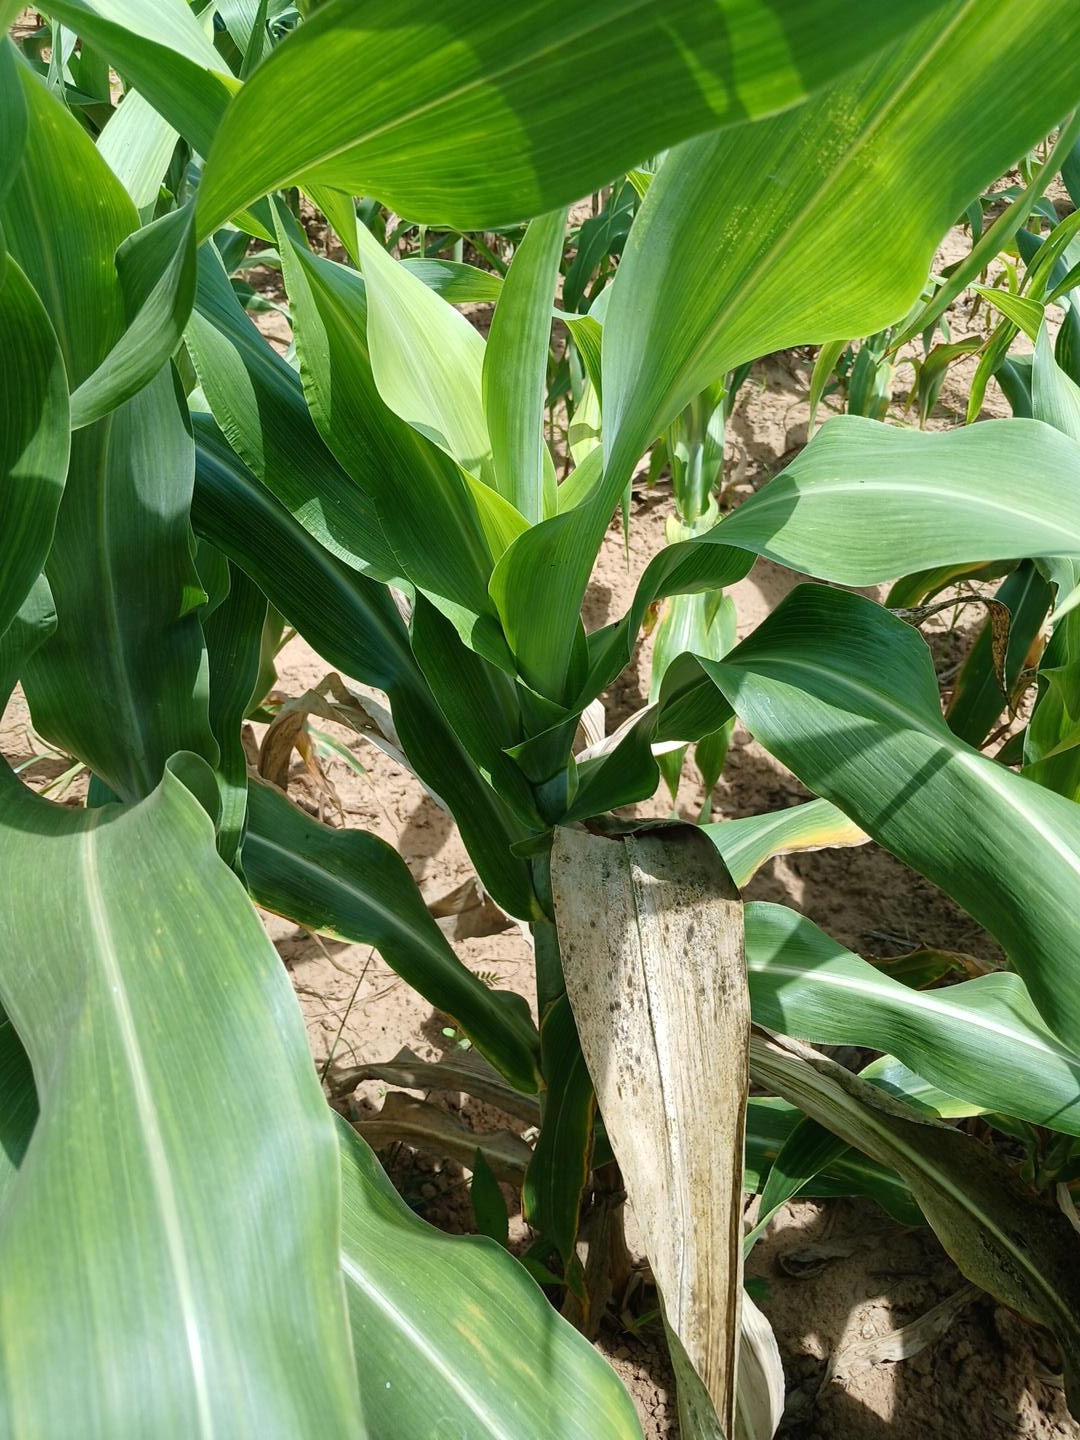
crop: sorghum
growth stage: vegetative
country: Senegal
